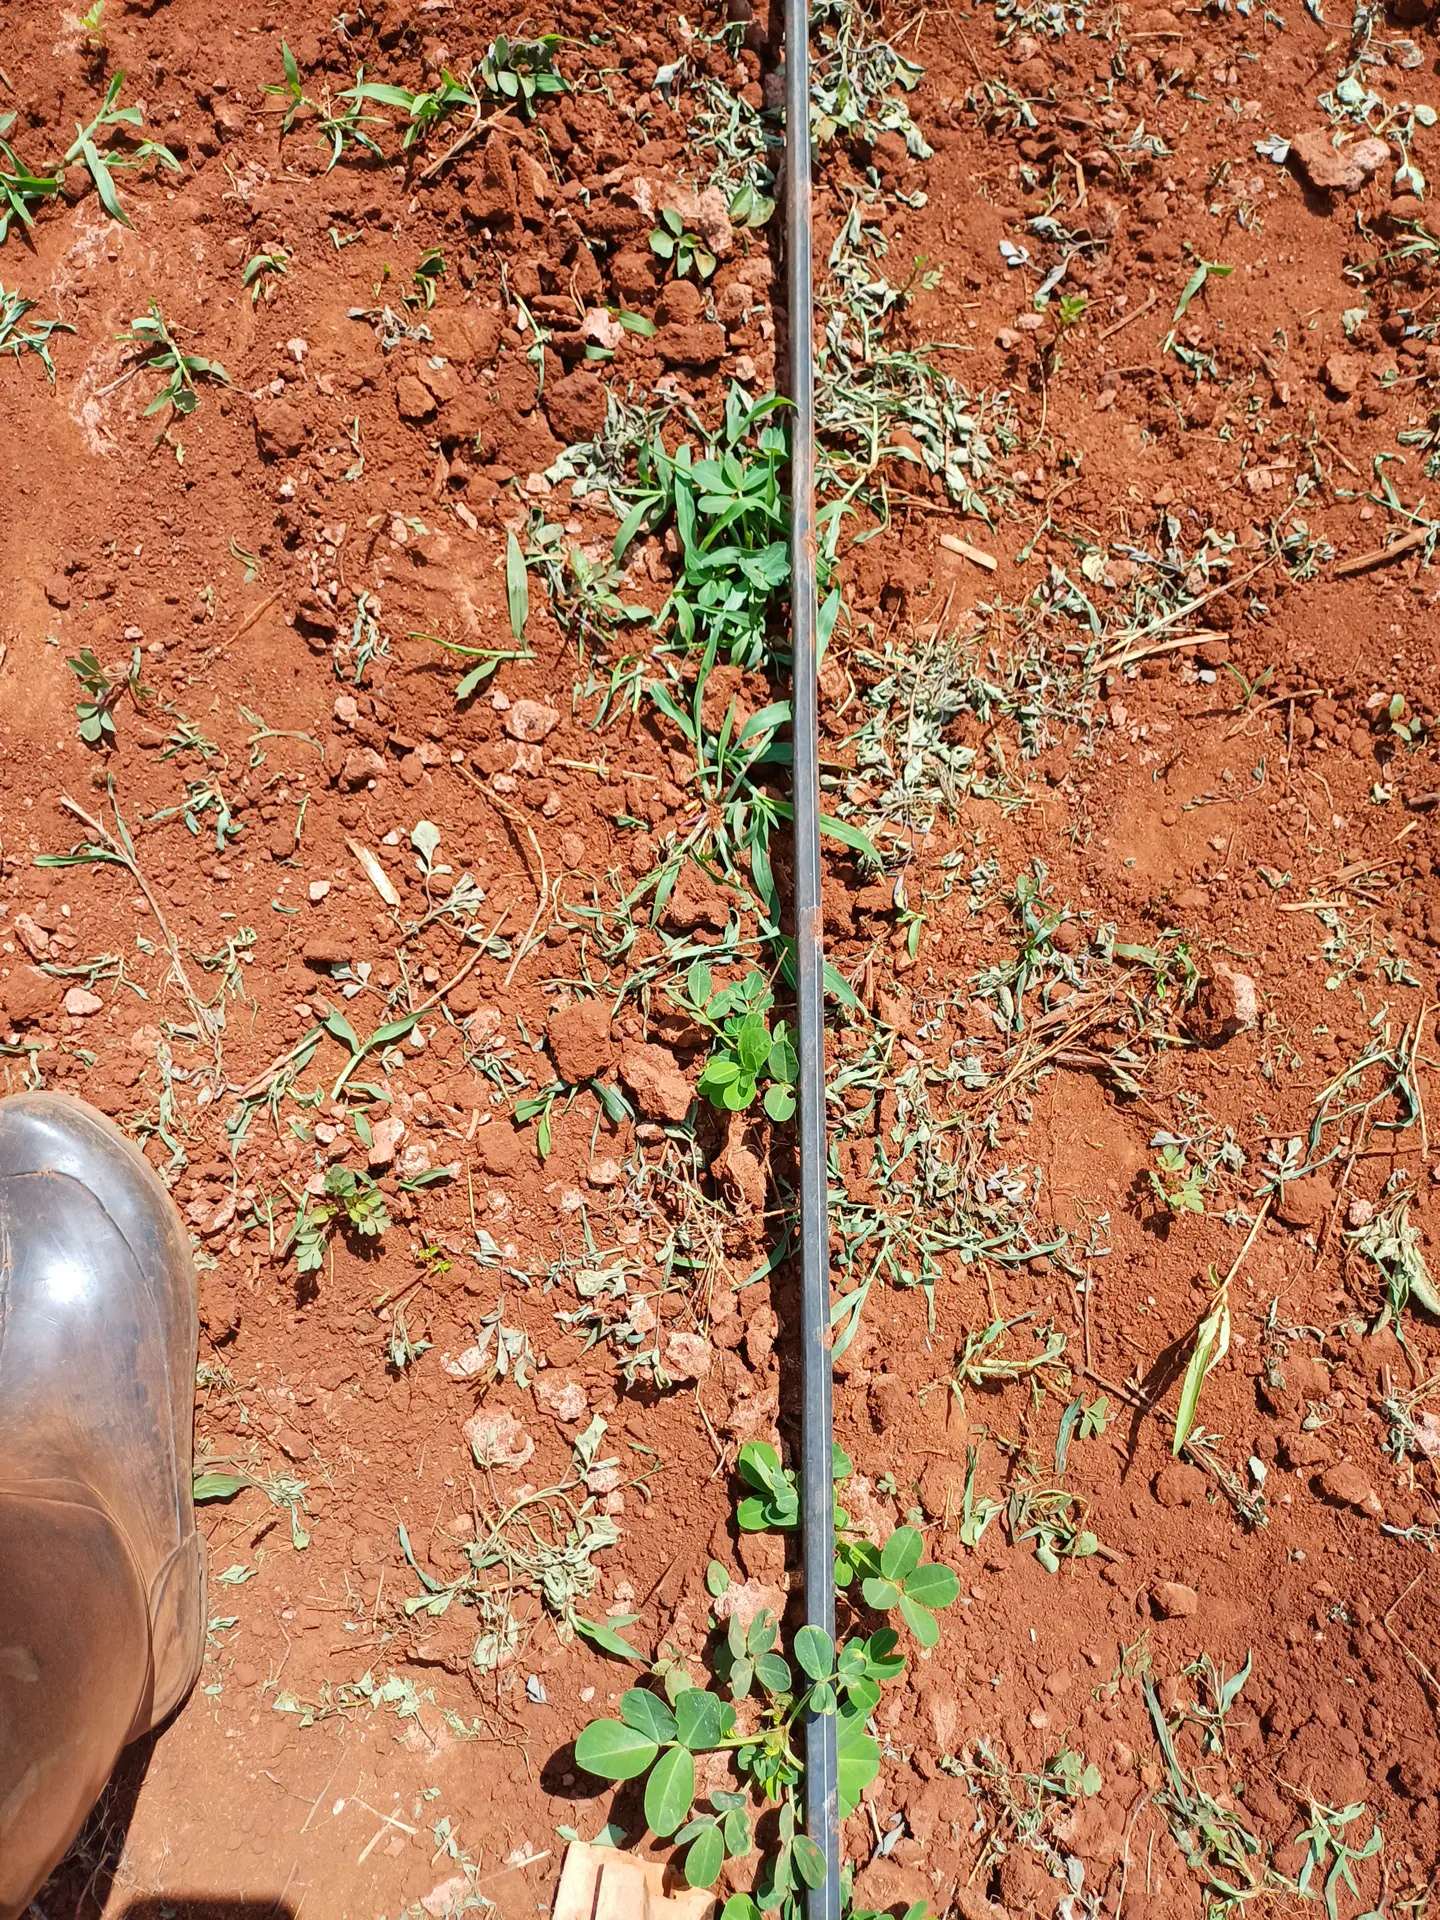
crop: groundnut
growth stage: vegetative
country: Kenya
